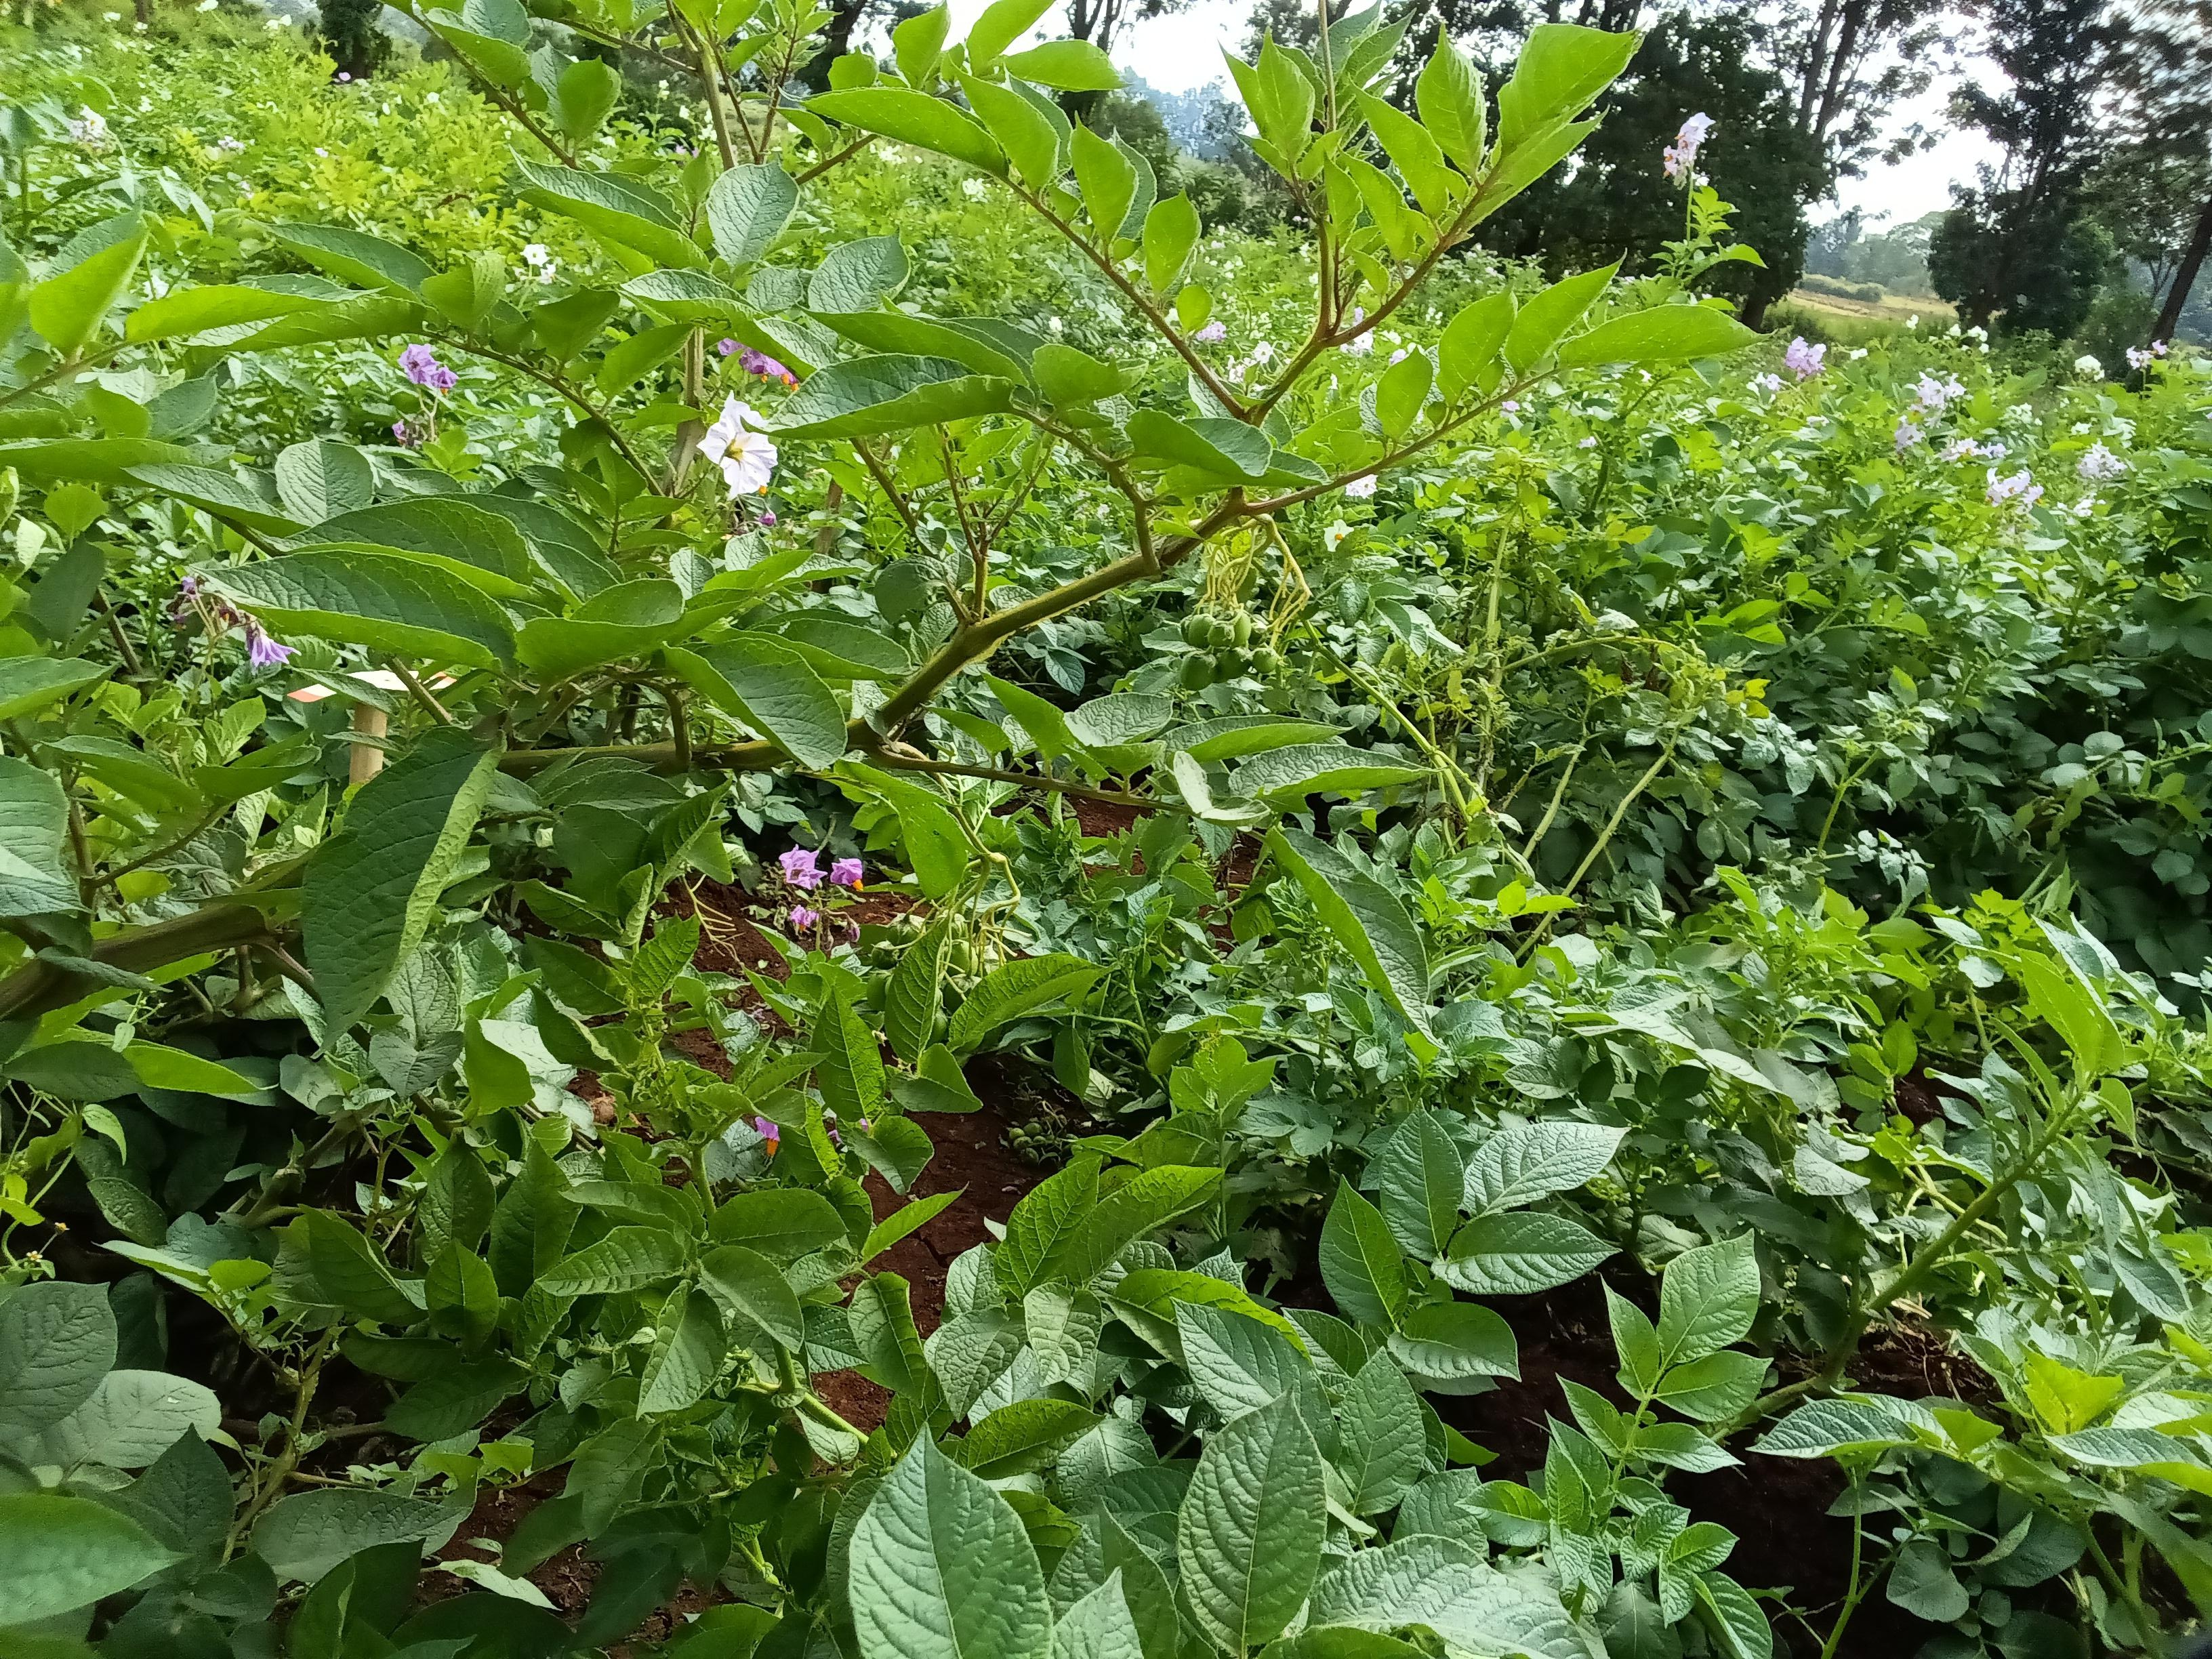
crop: potato
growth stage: maturity
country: Kenya
